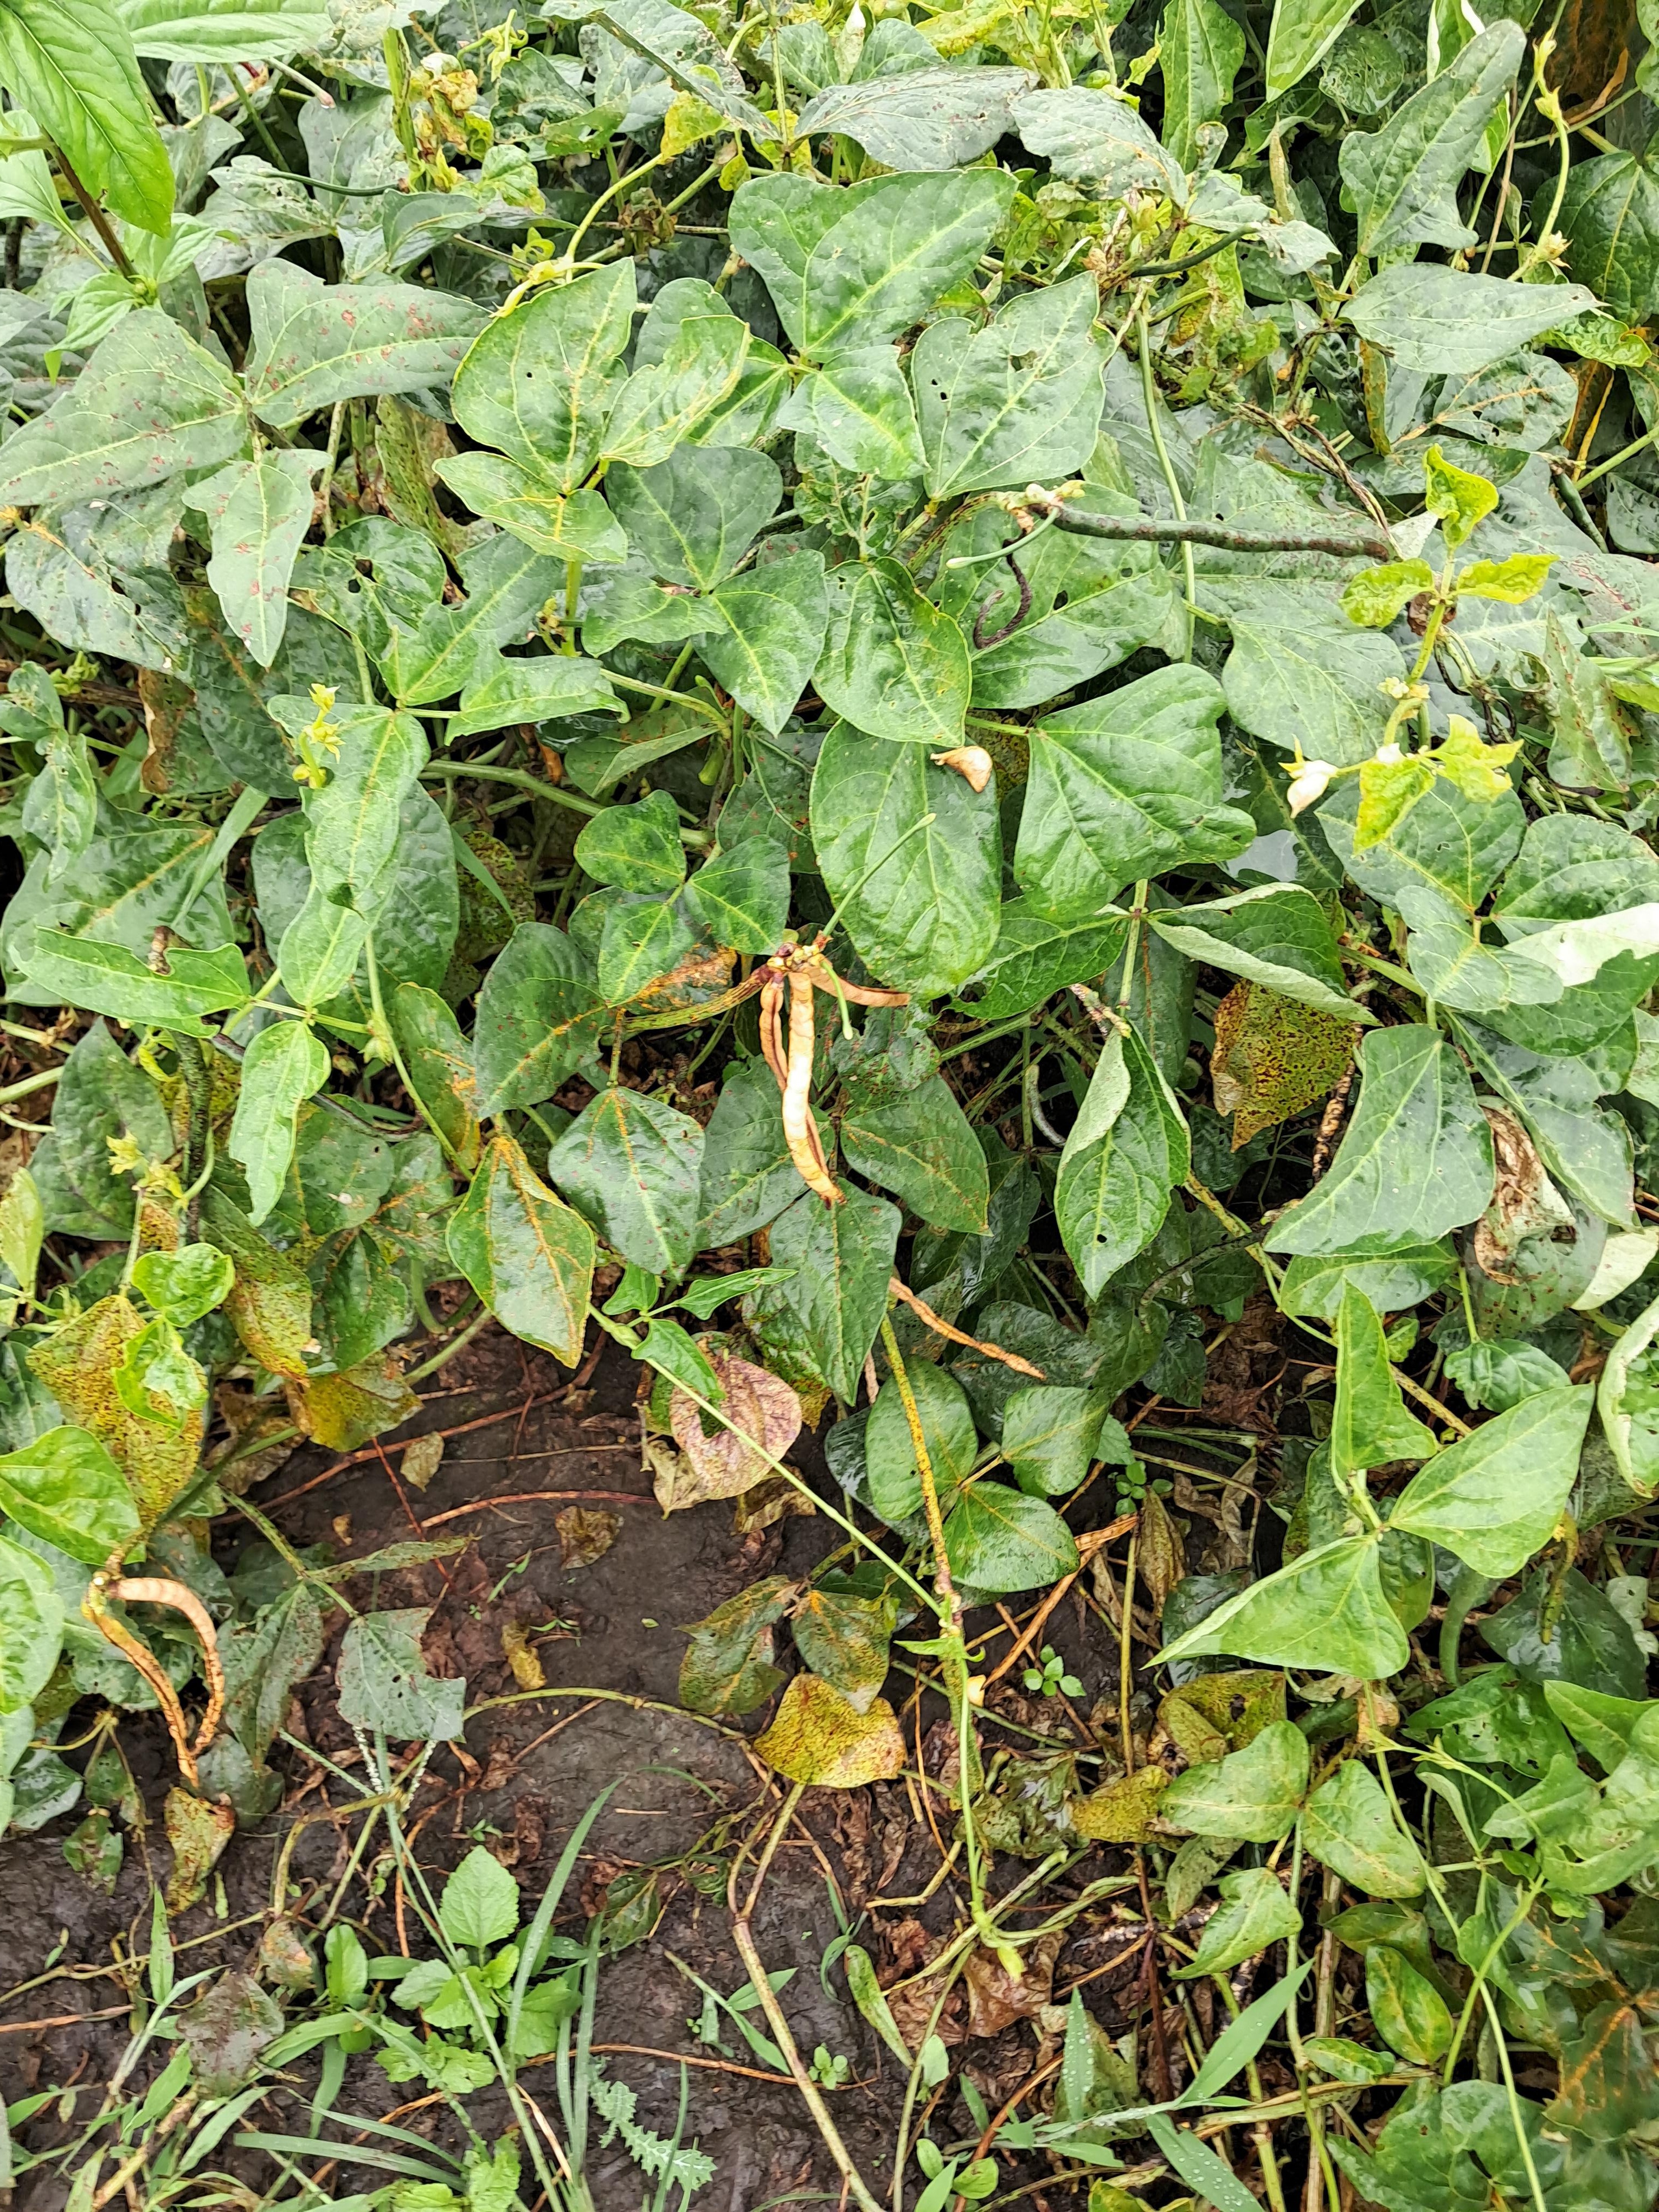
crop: cowpea
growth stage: development pod
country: Tanzania
